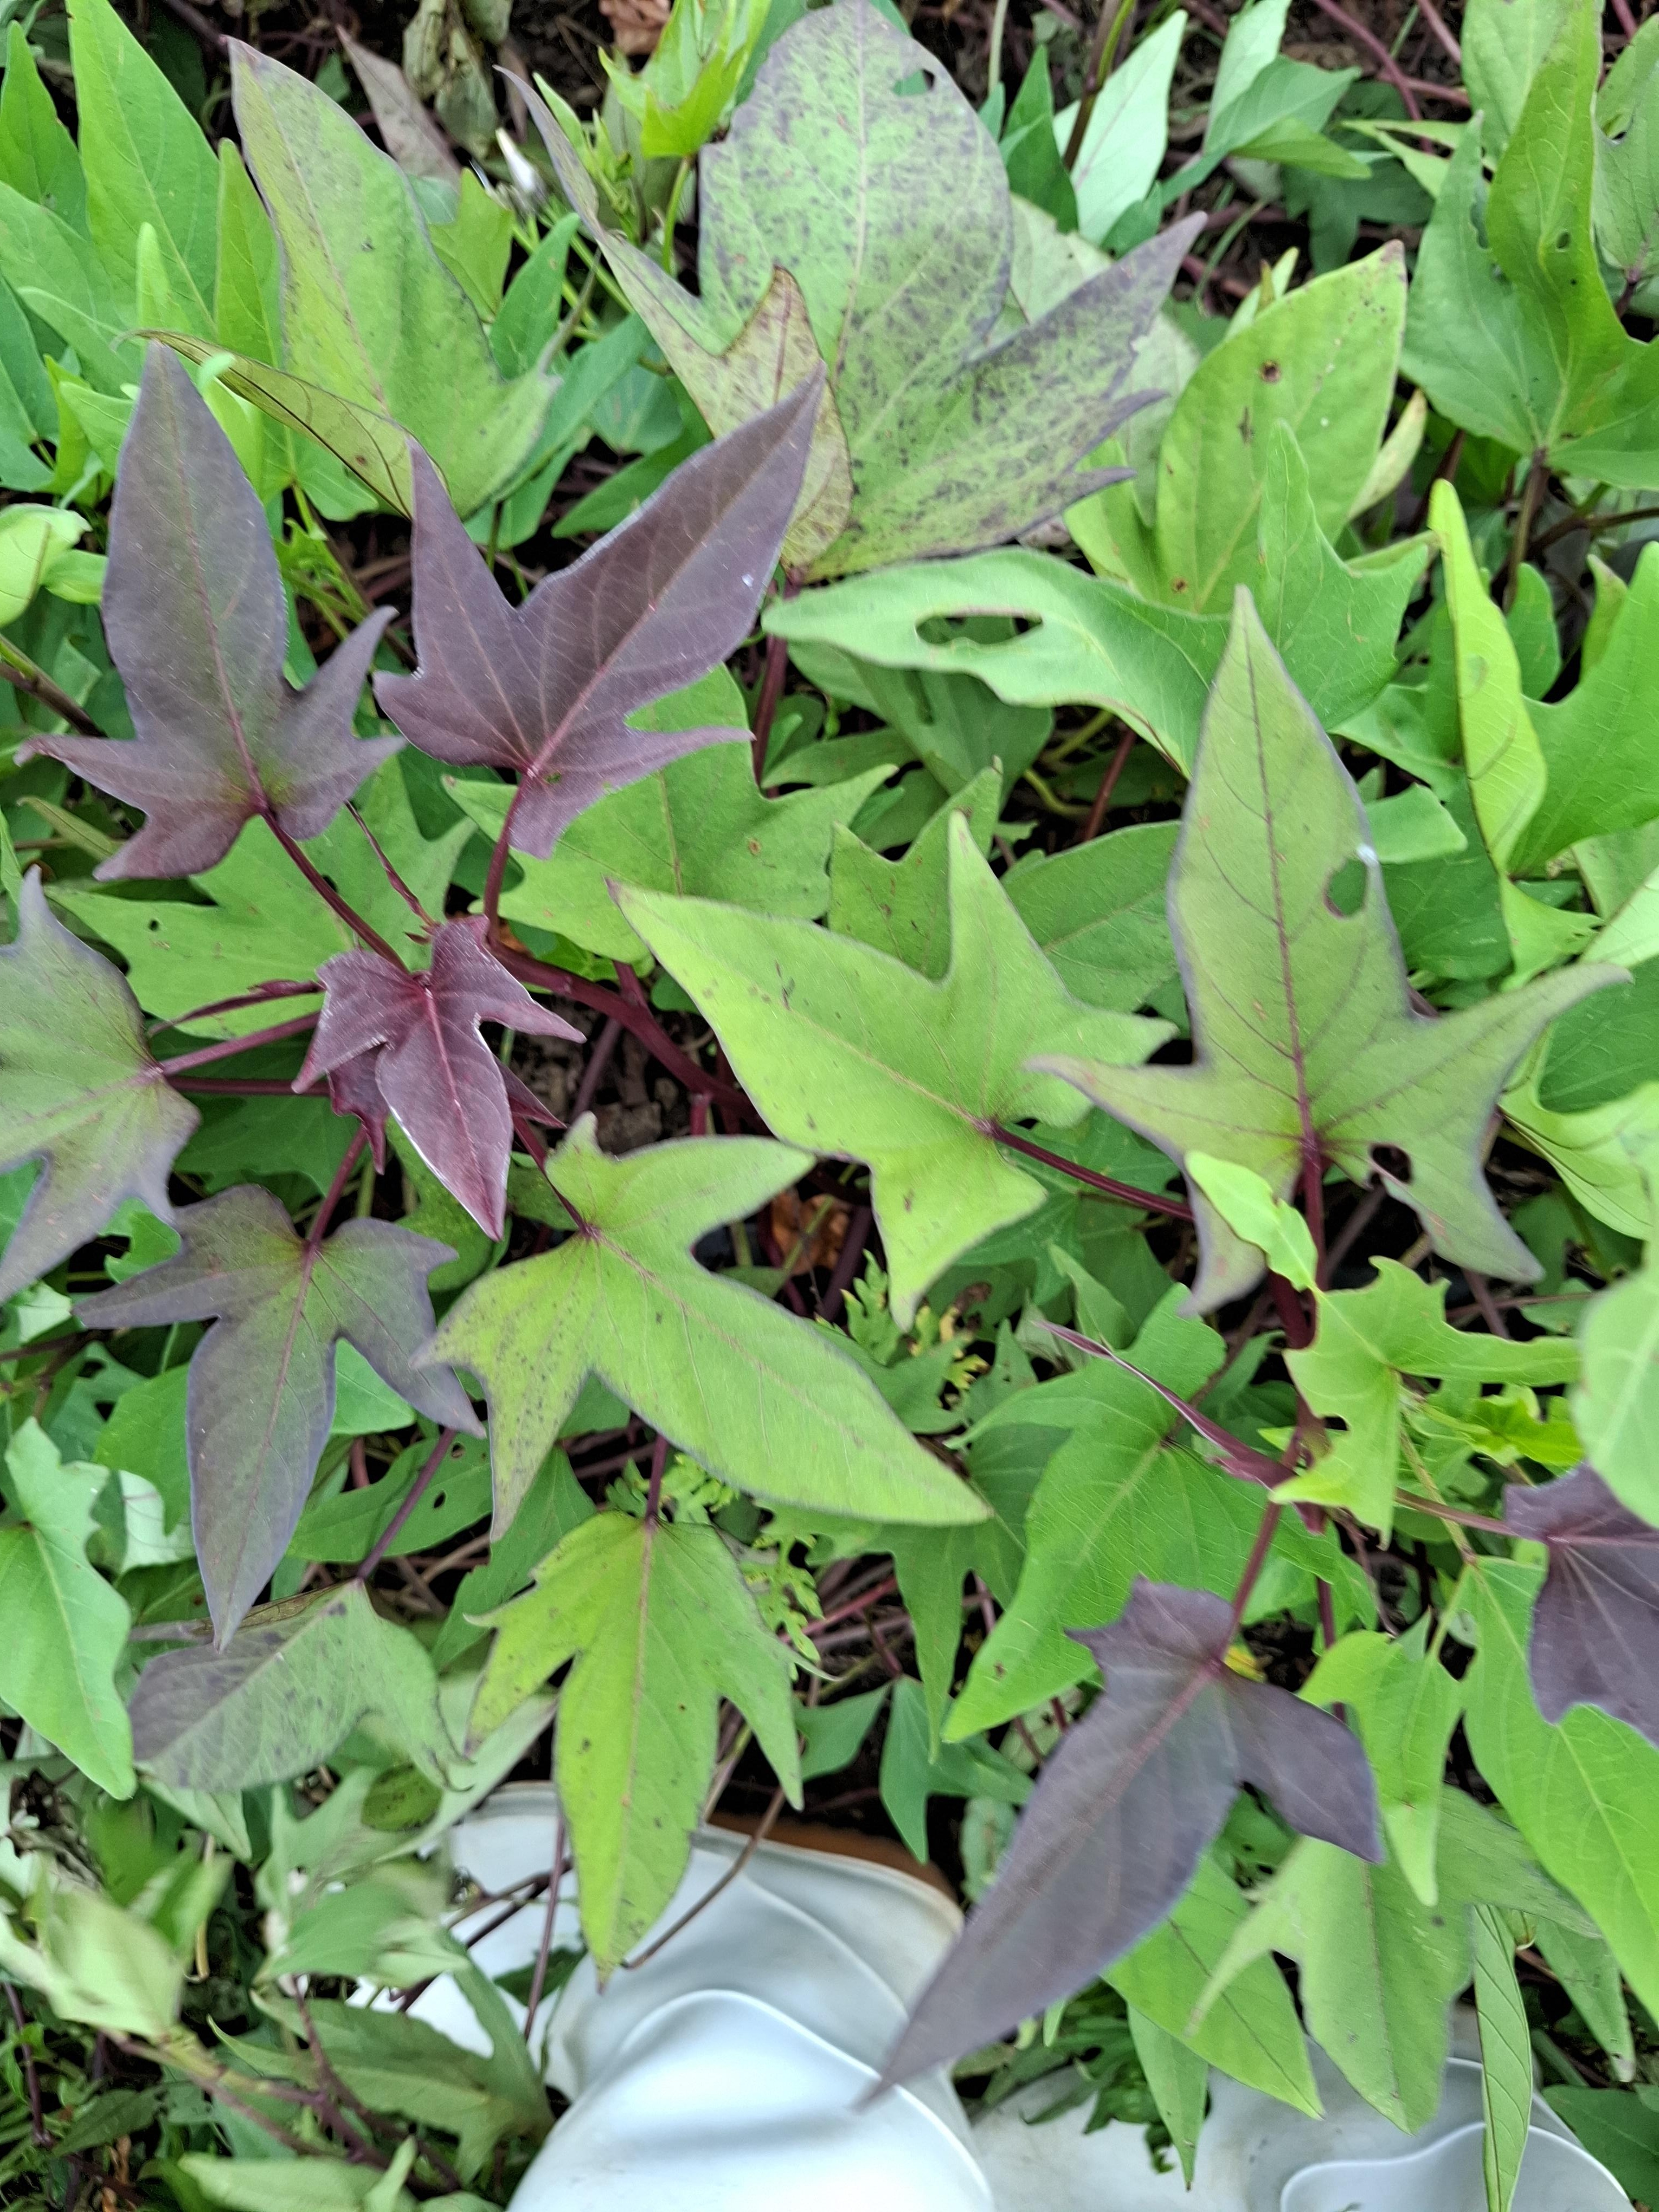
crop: sorghum
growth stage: harvest maturity
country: Tanzania
